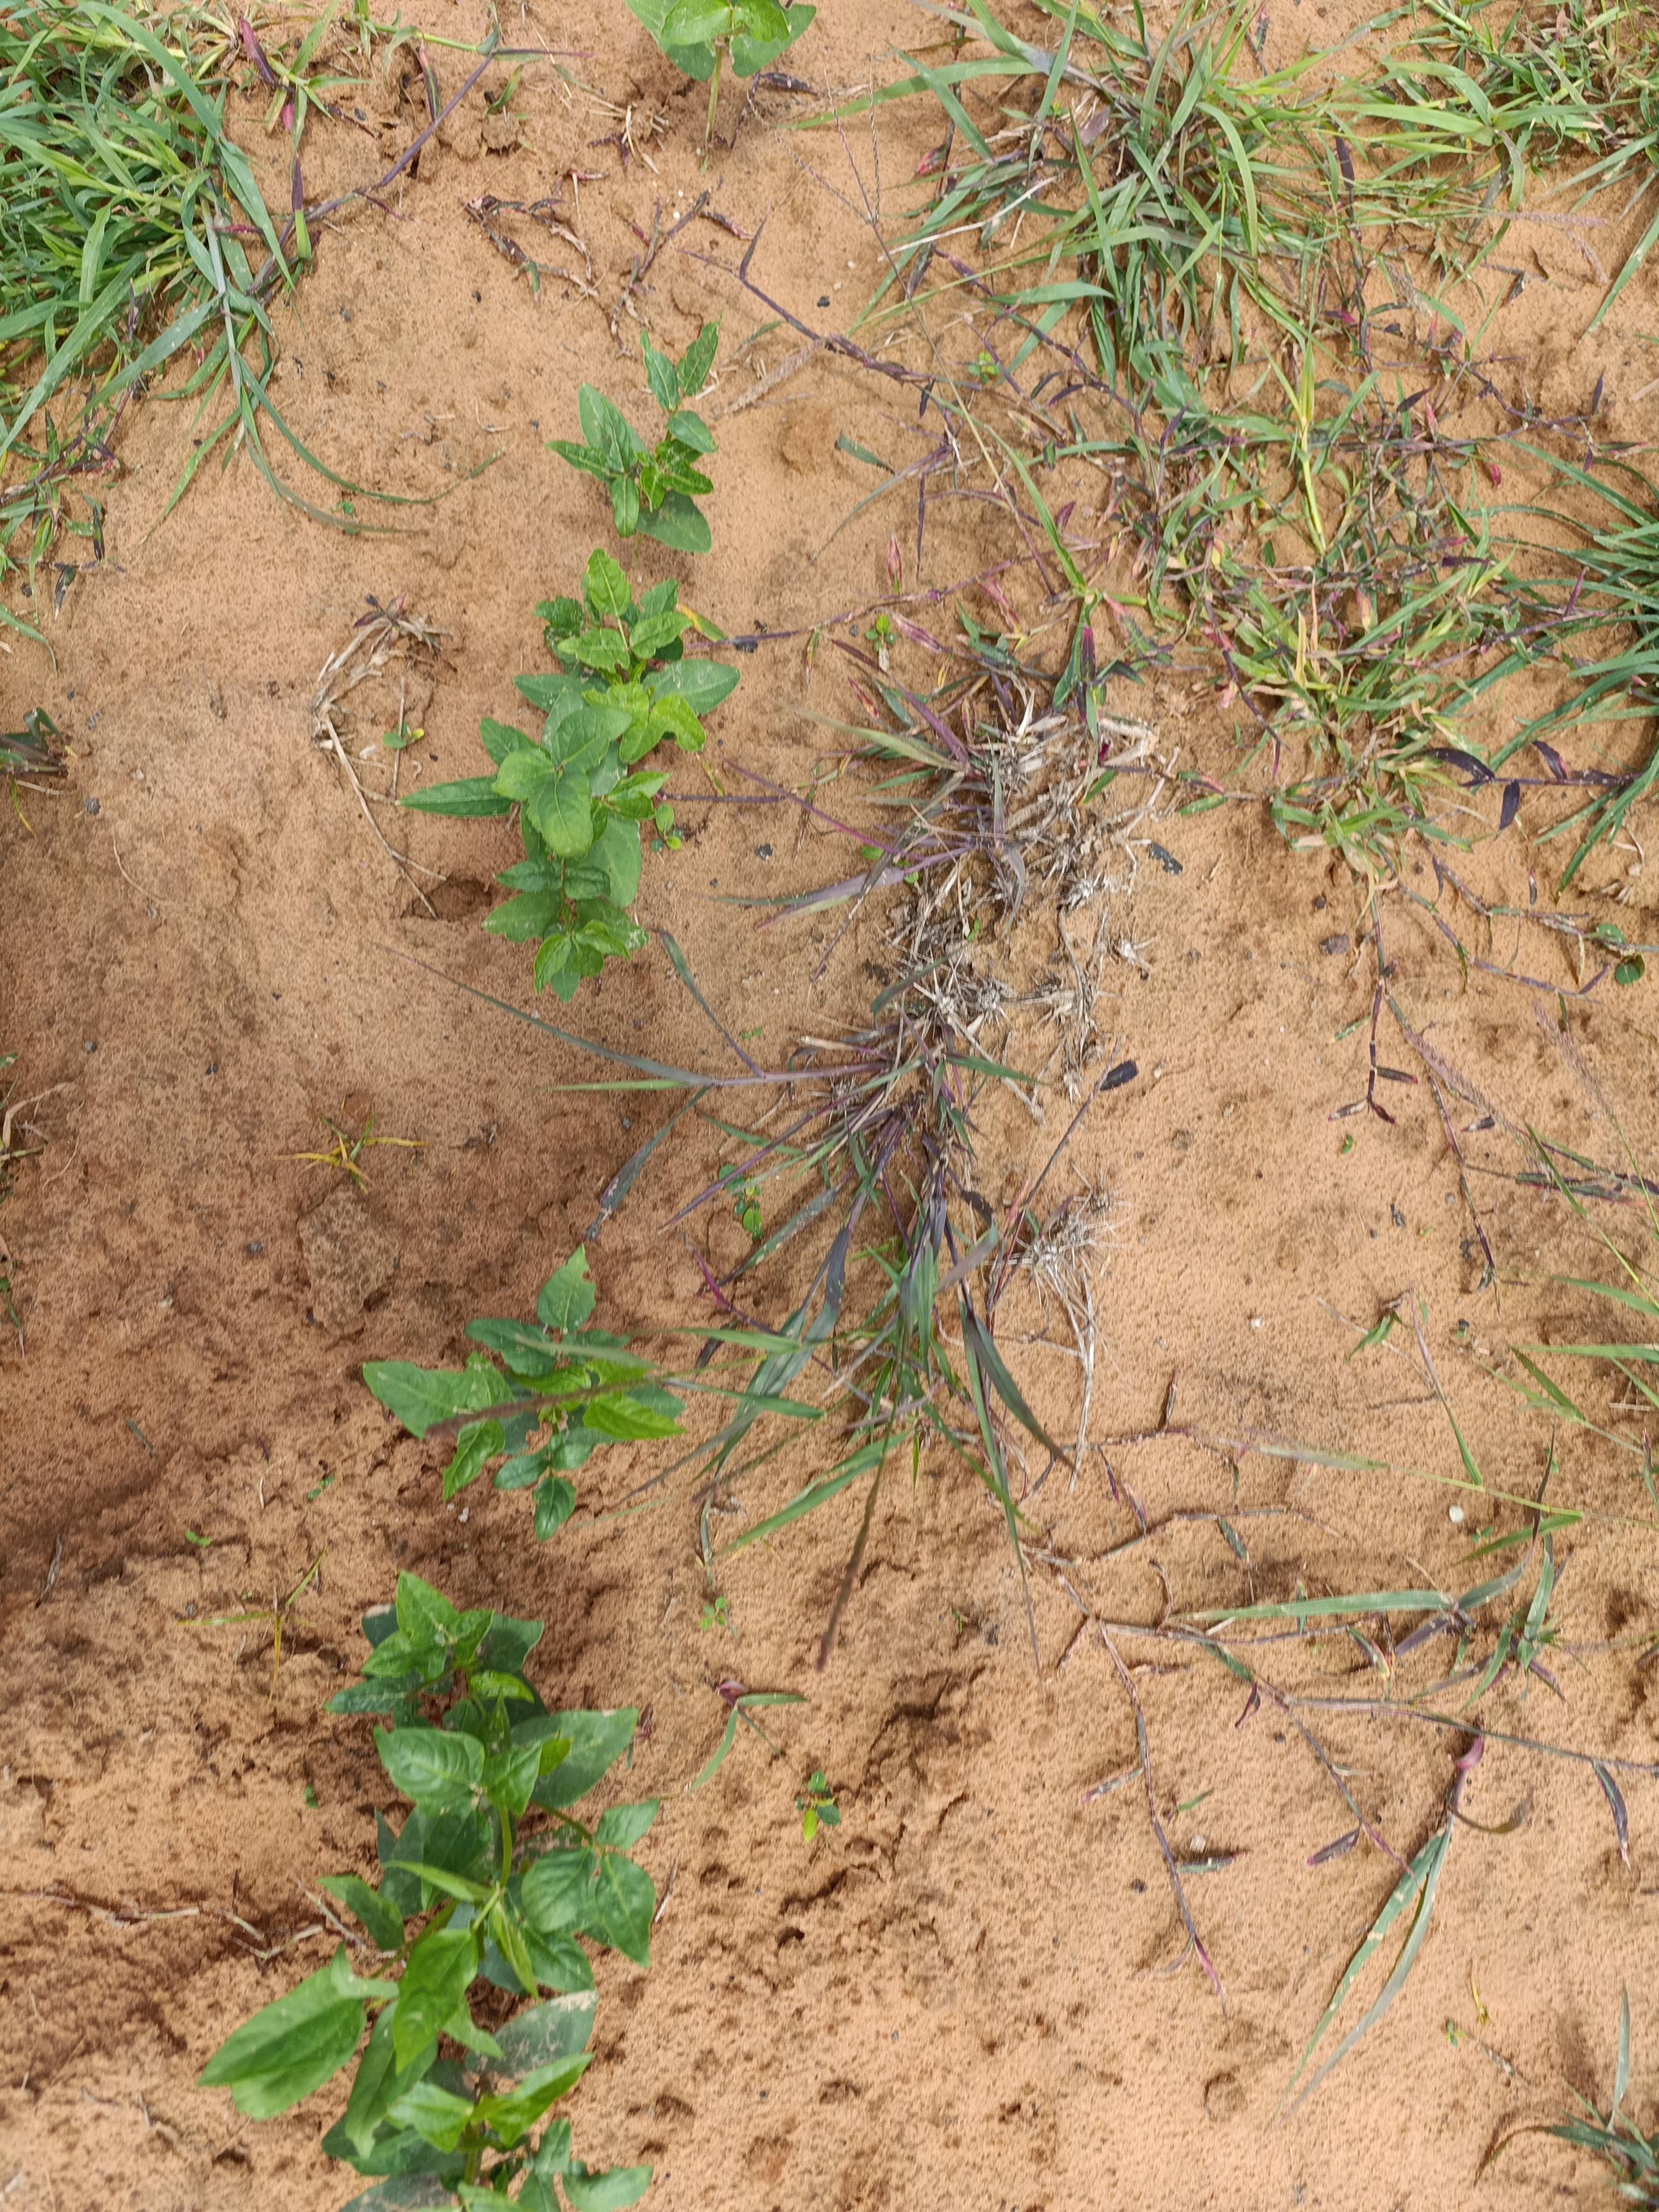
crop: cowpea
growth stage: emergence
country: Nigeria
